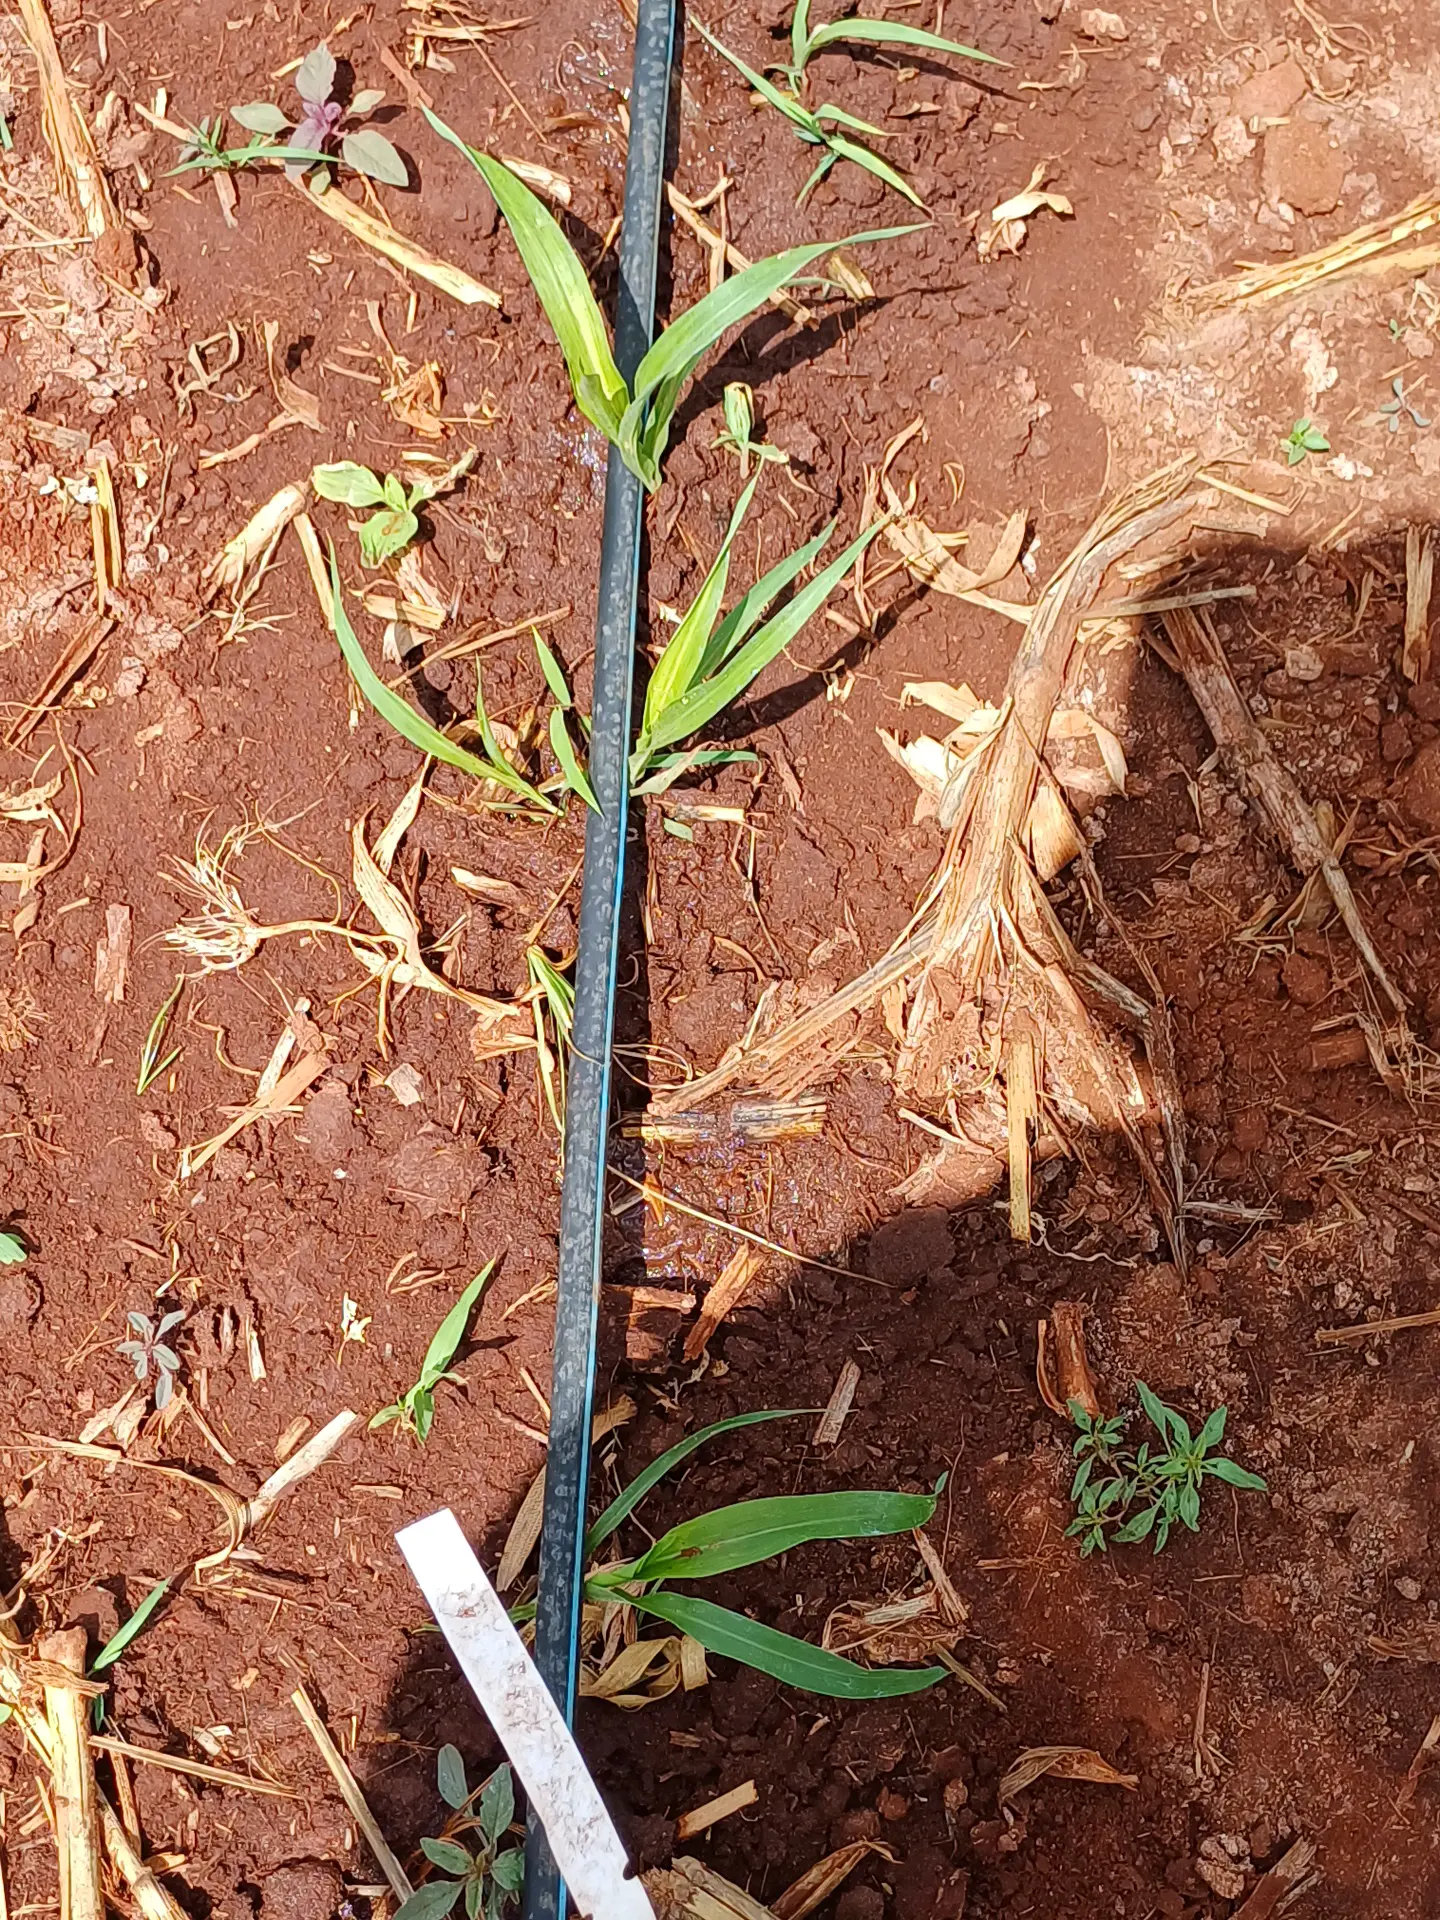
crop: sorghum
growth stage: vegetative
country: Kenya
